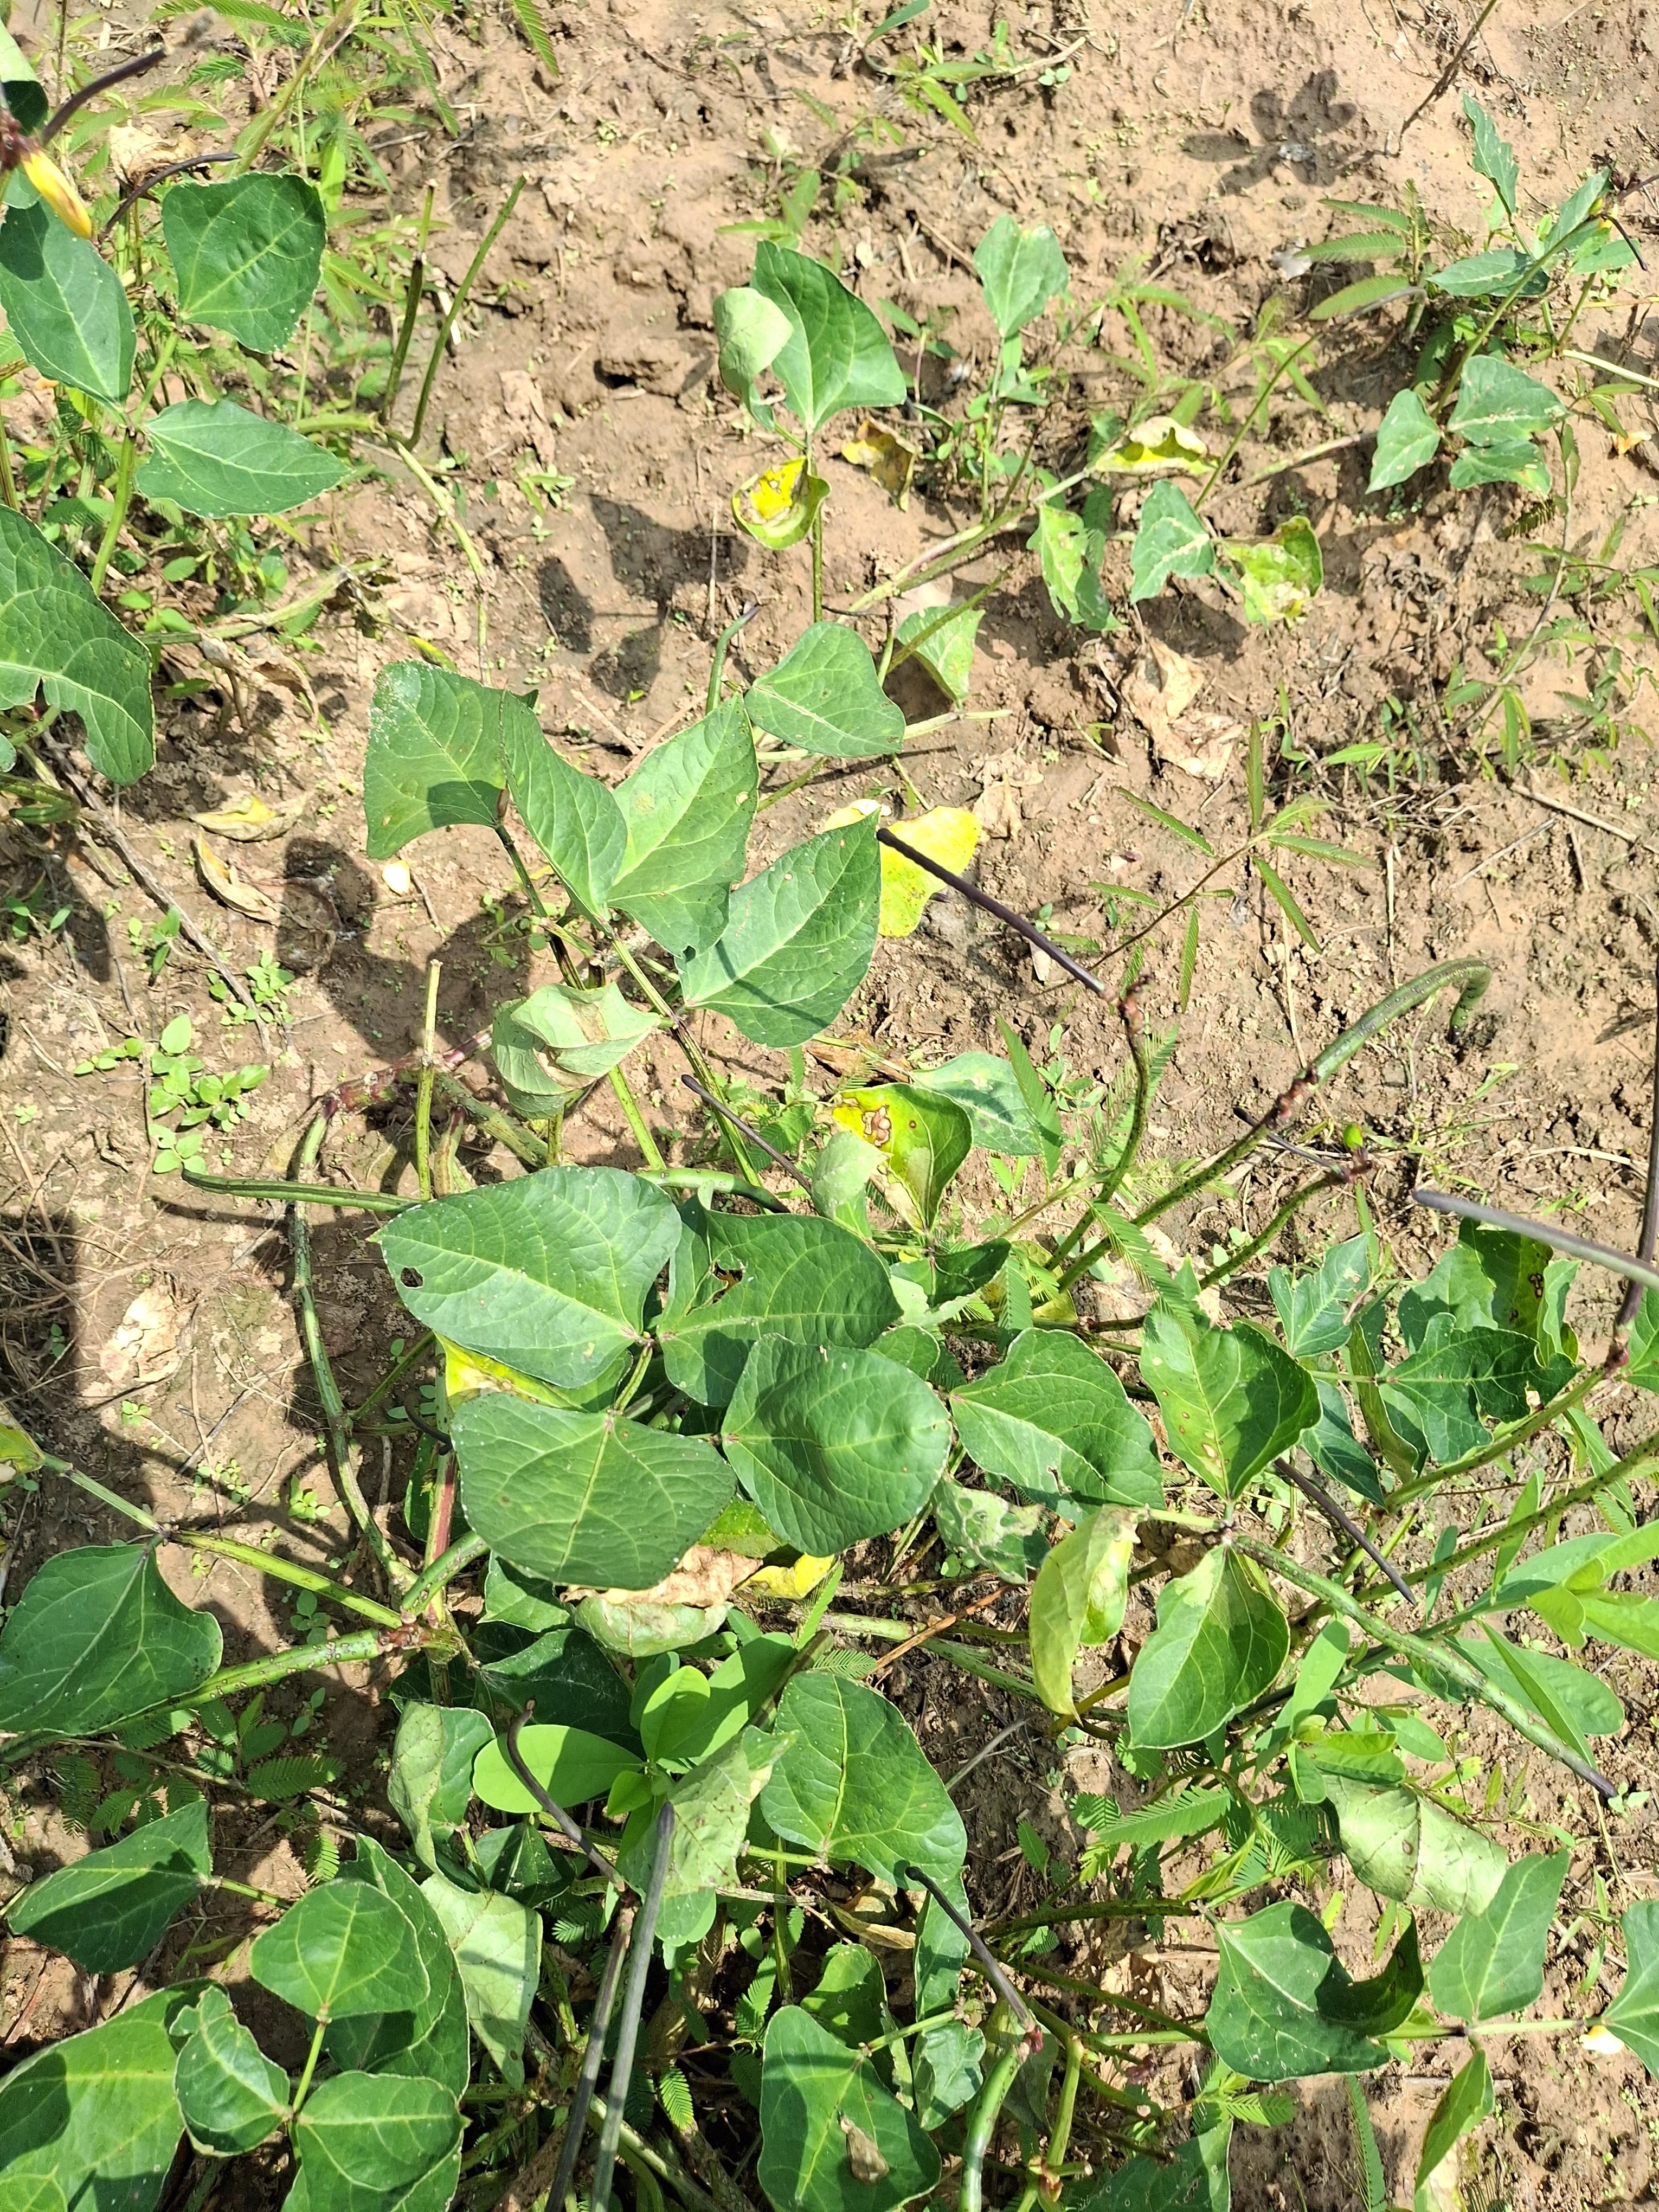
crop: cowpea
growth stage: development pod
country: Nigeria
